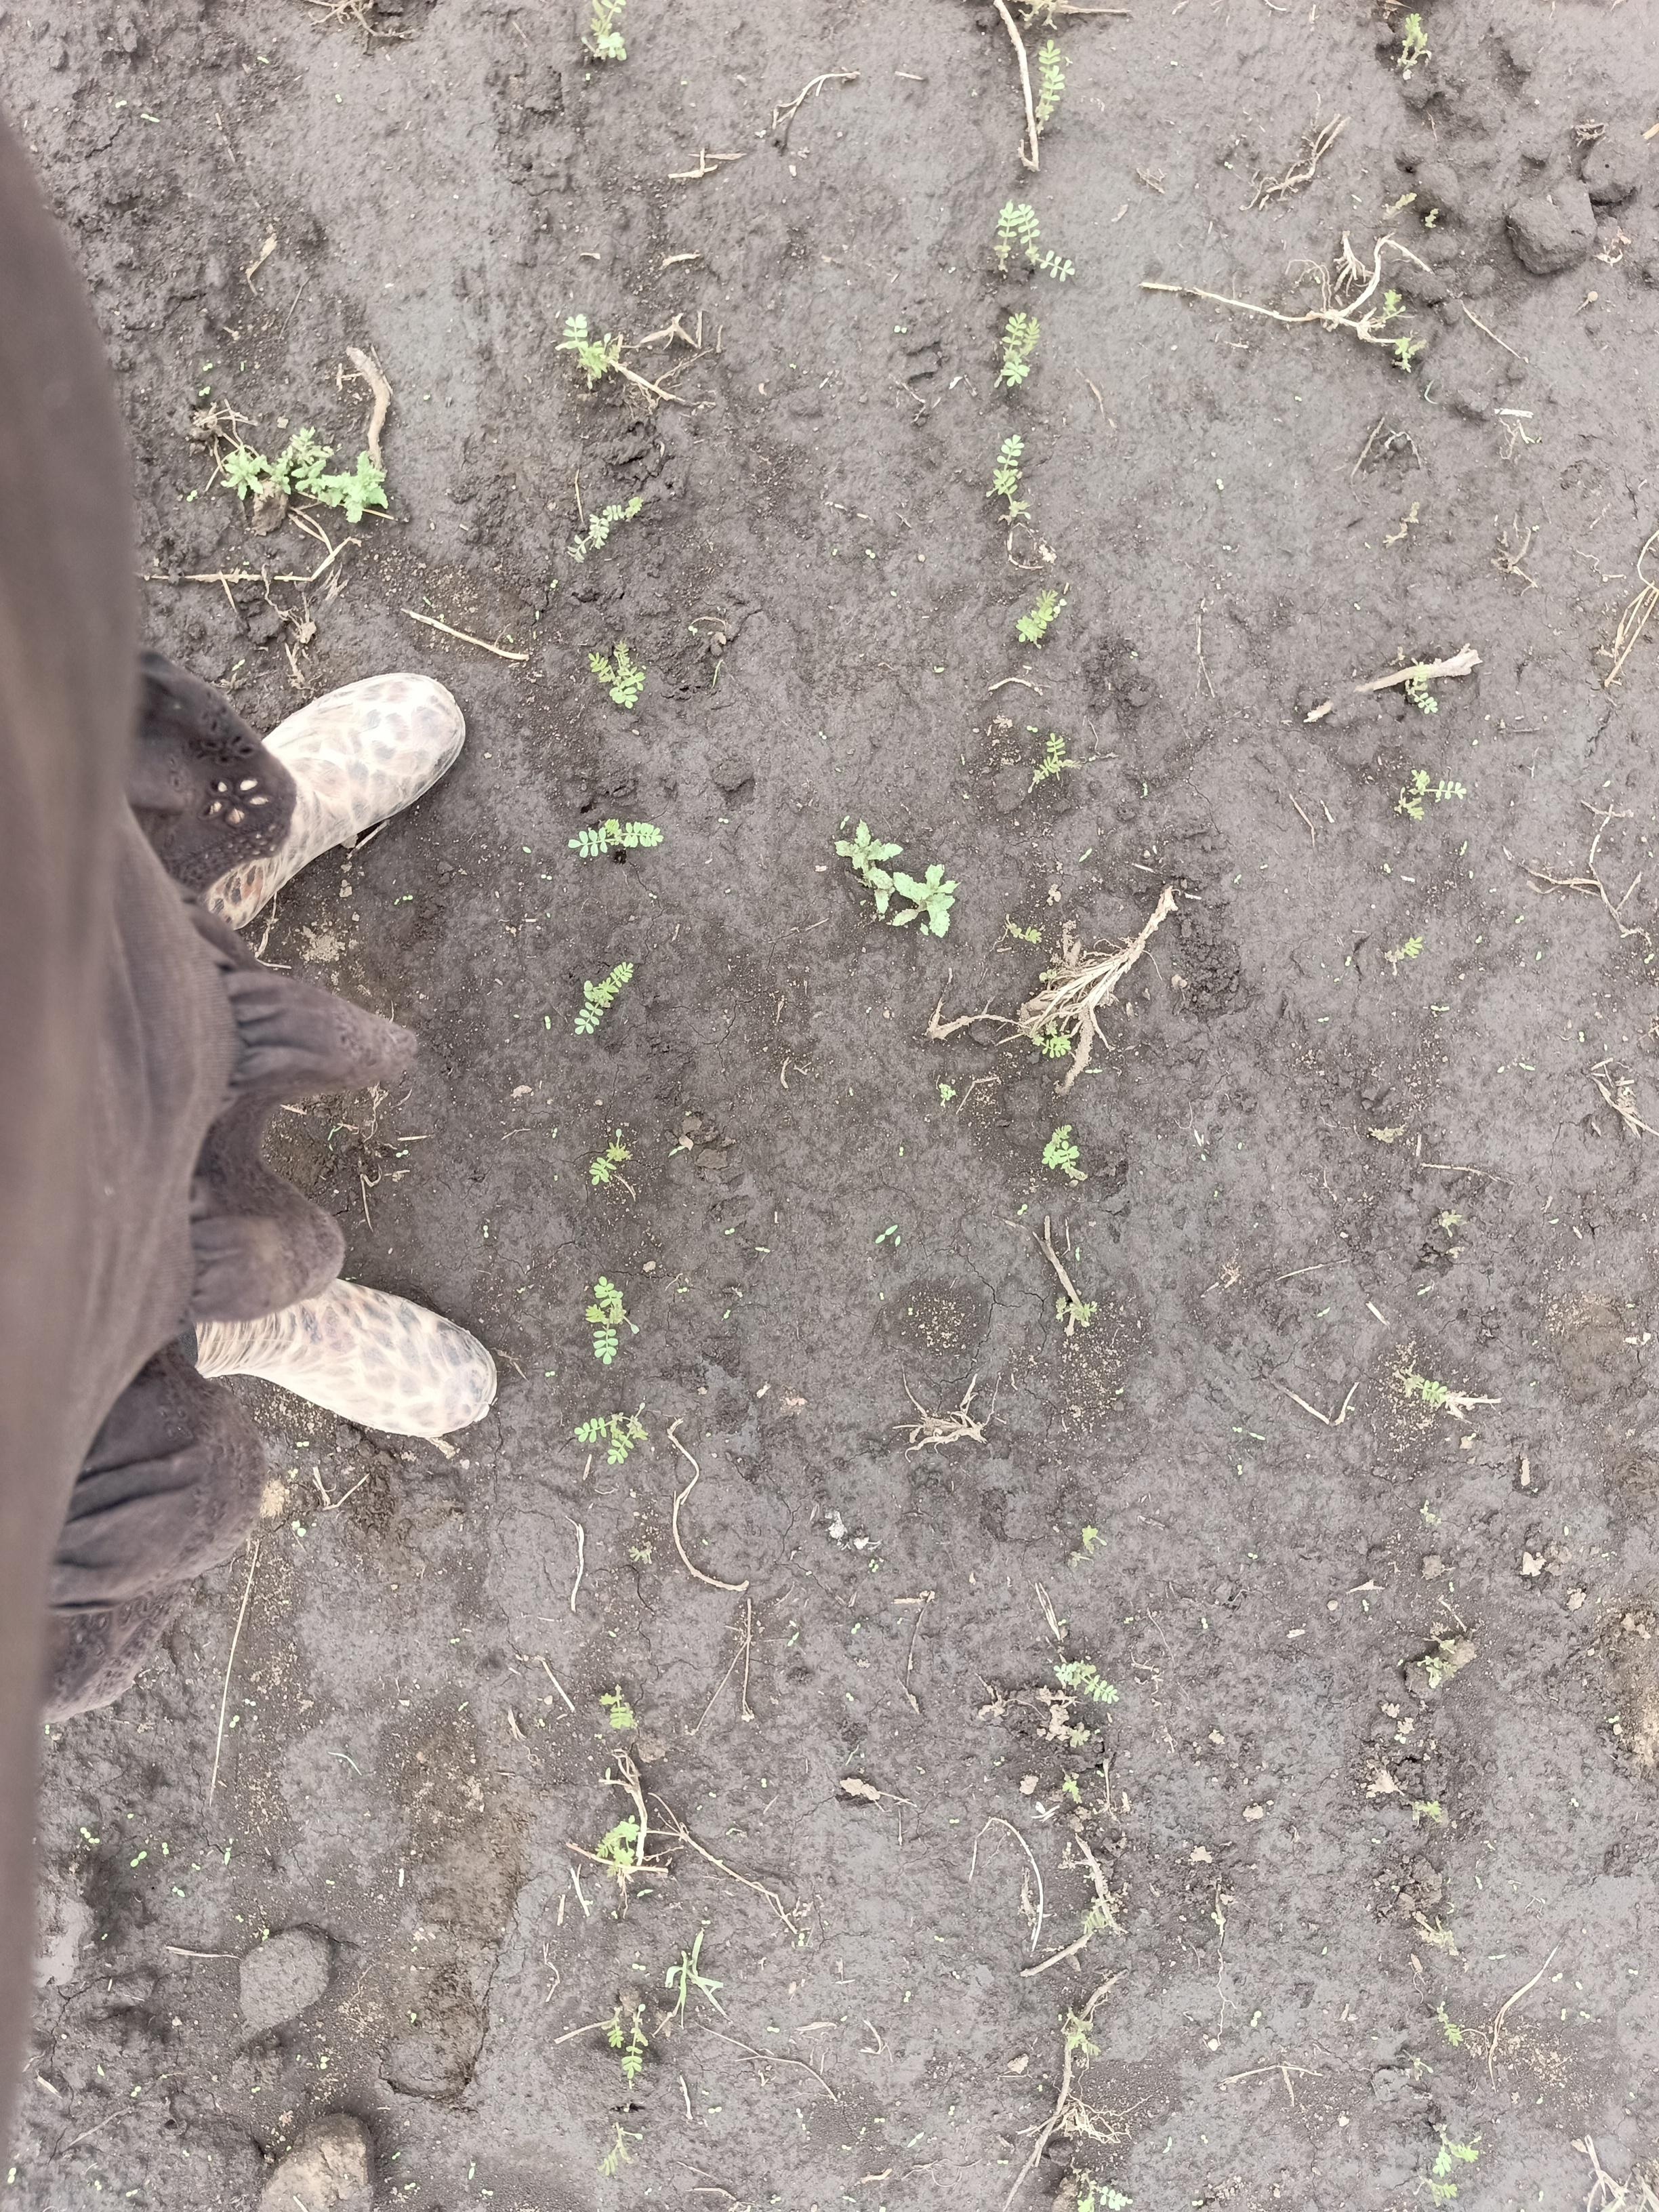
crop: chickpea
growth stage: emergence
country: Tanzania
